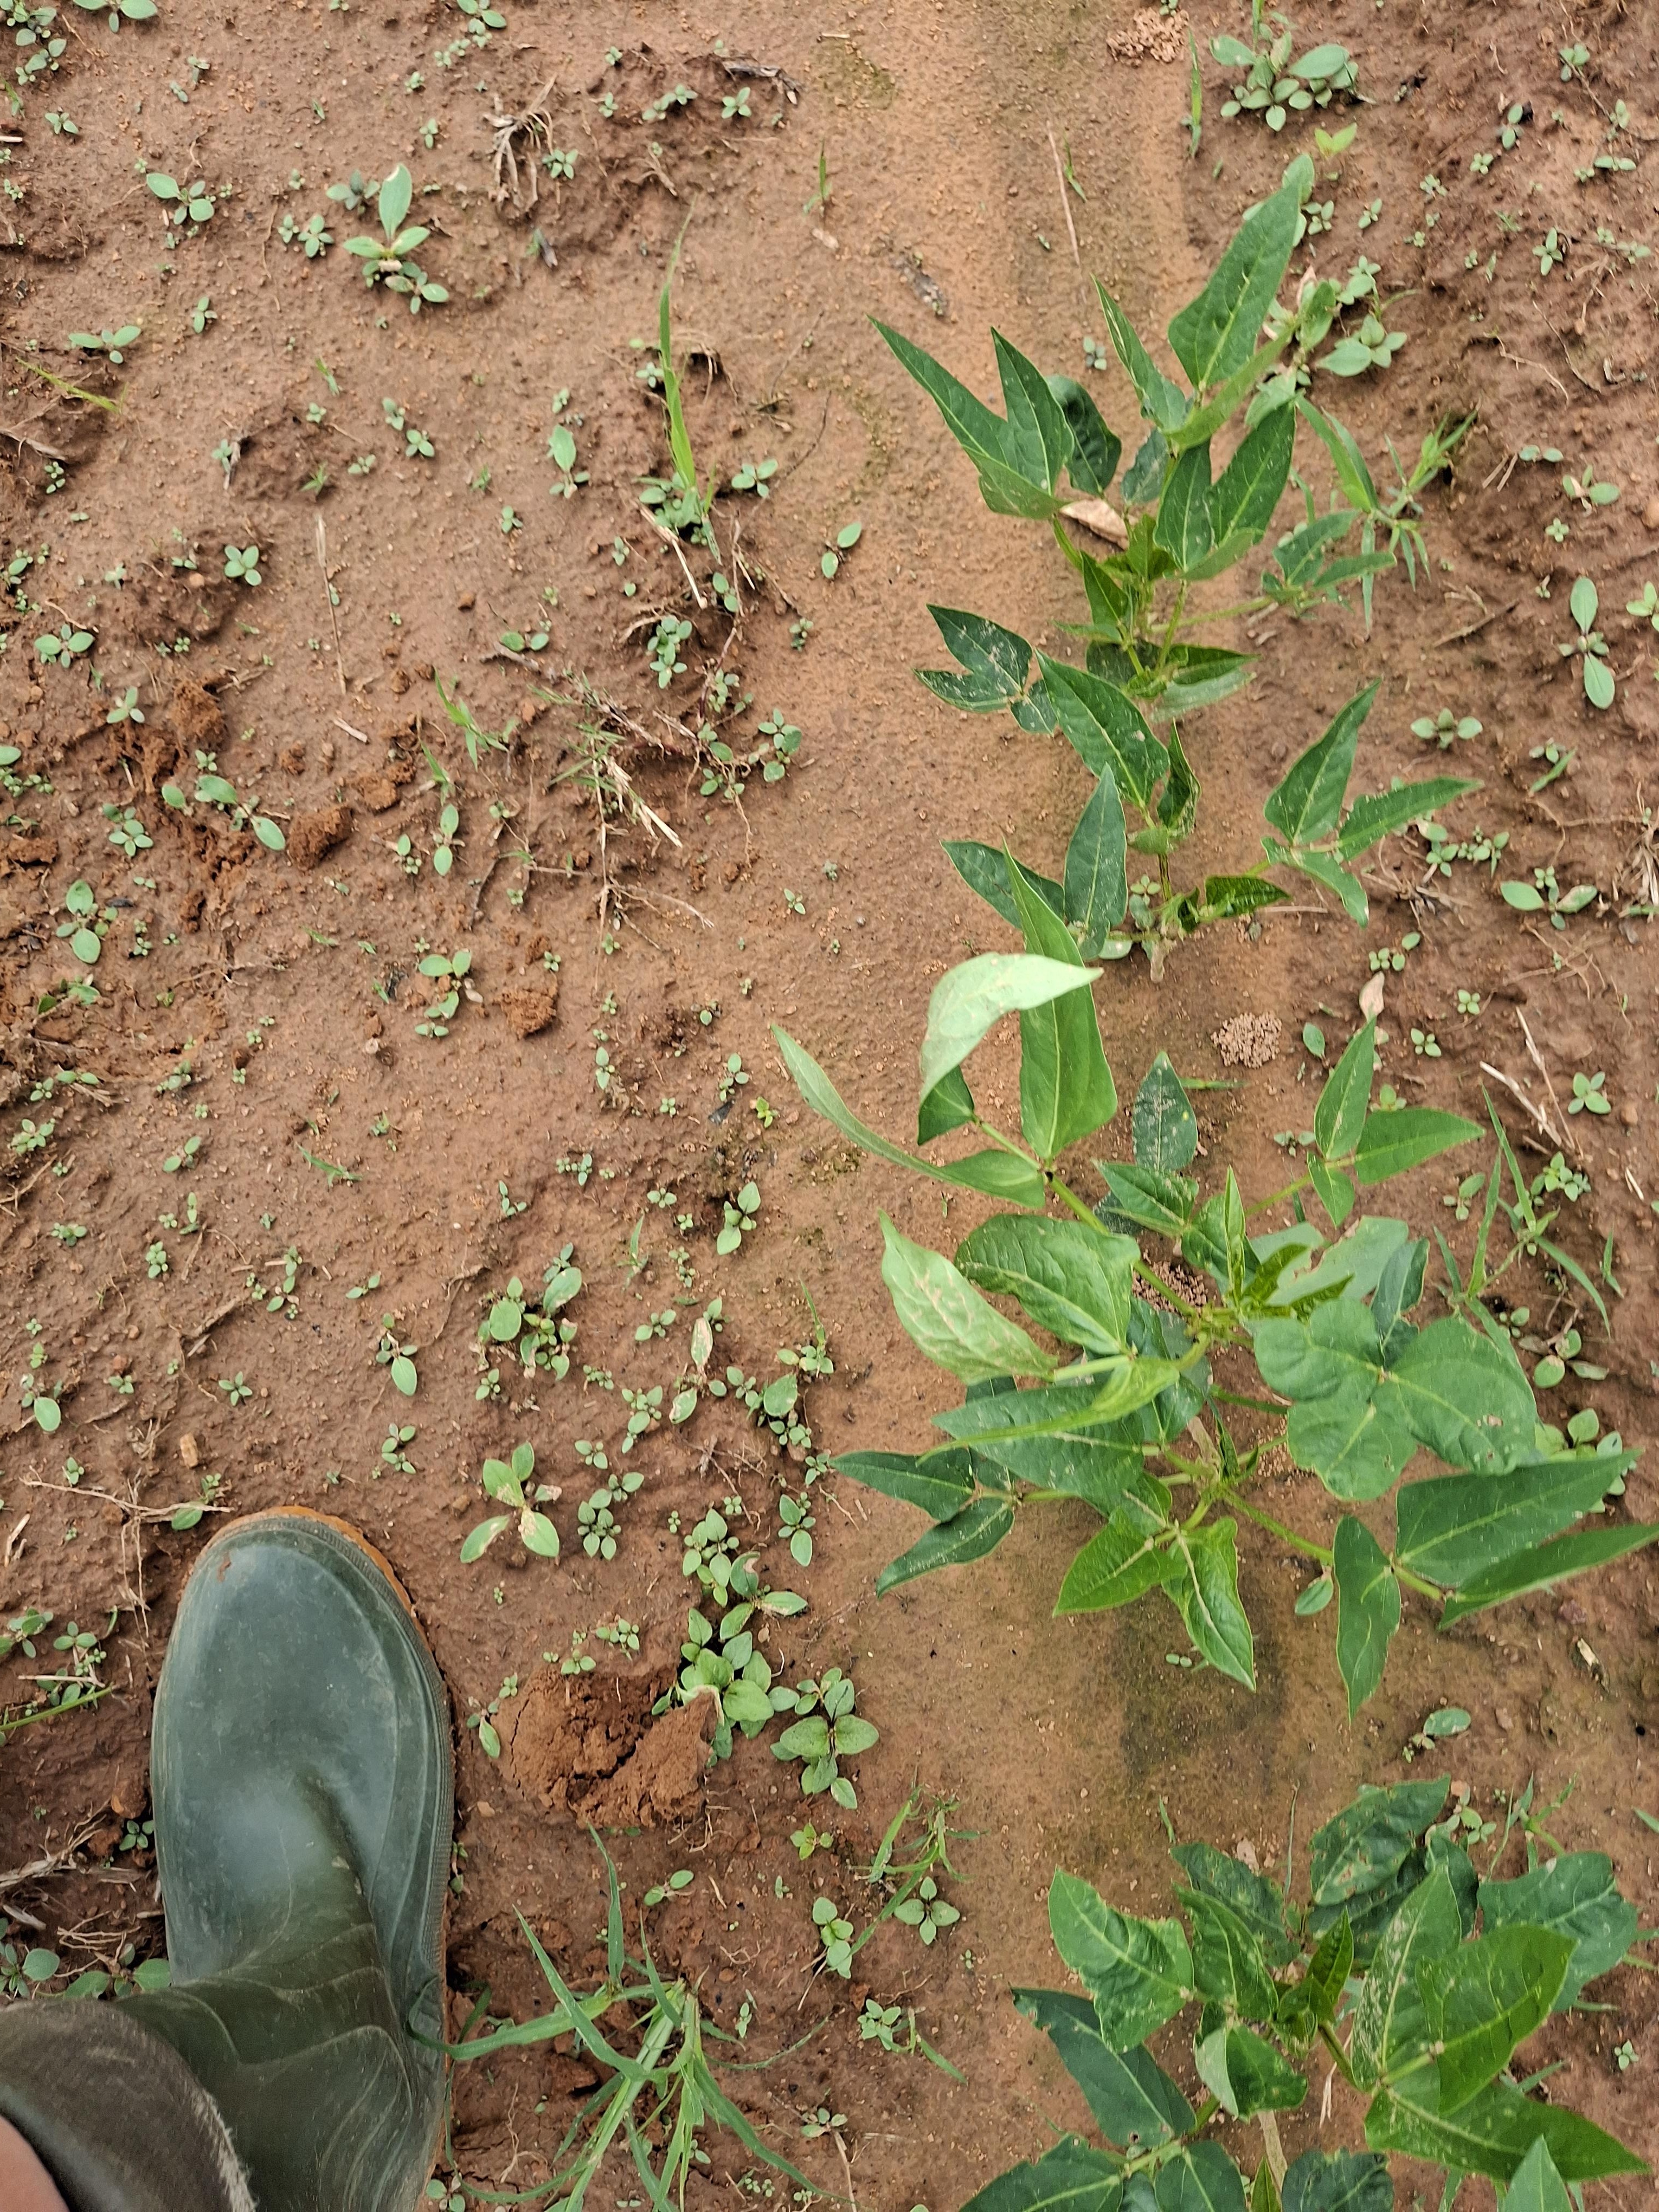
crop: cowpea
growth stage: sprouting emergence
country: Nigeria
